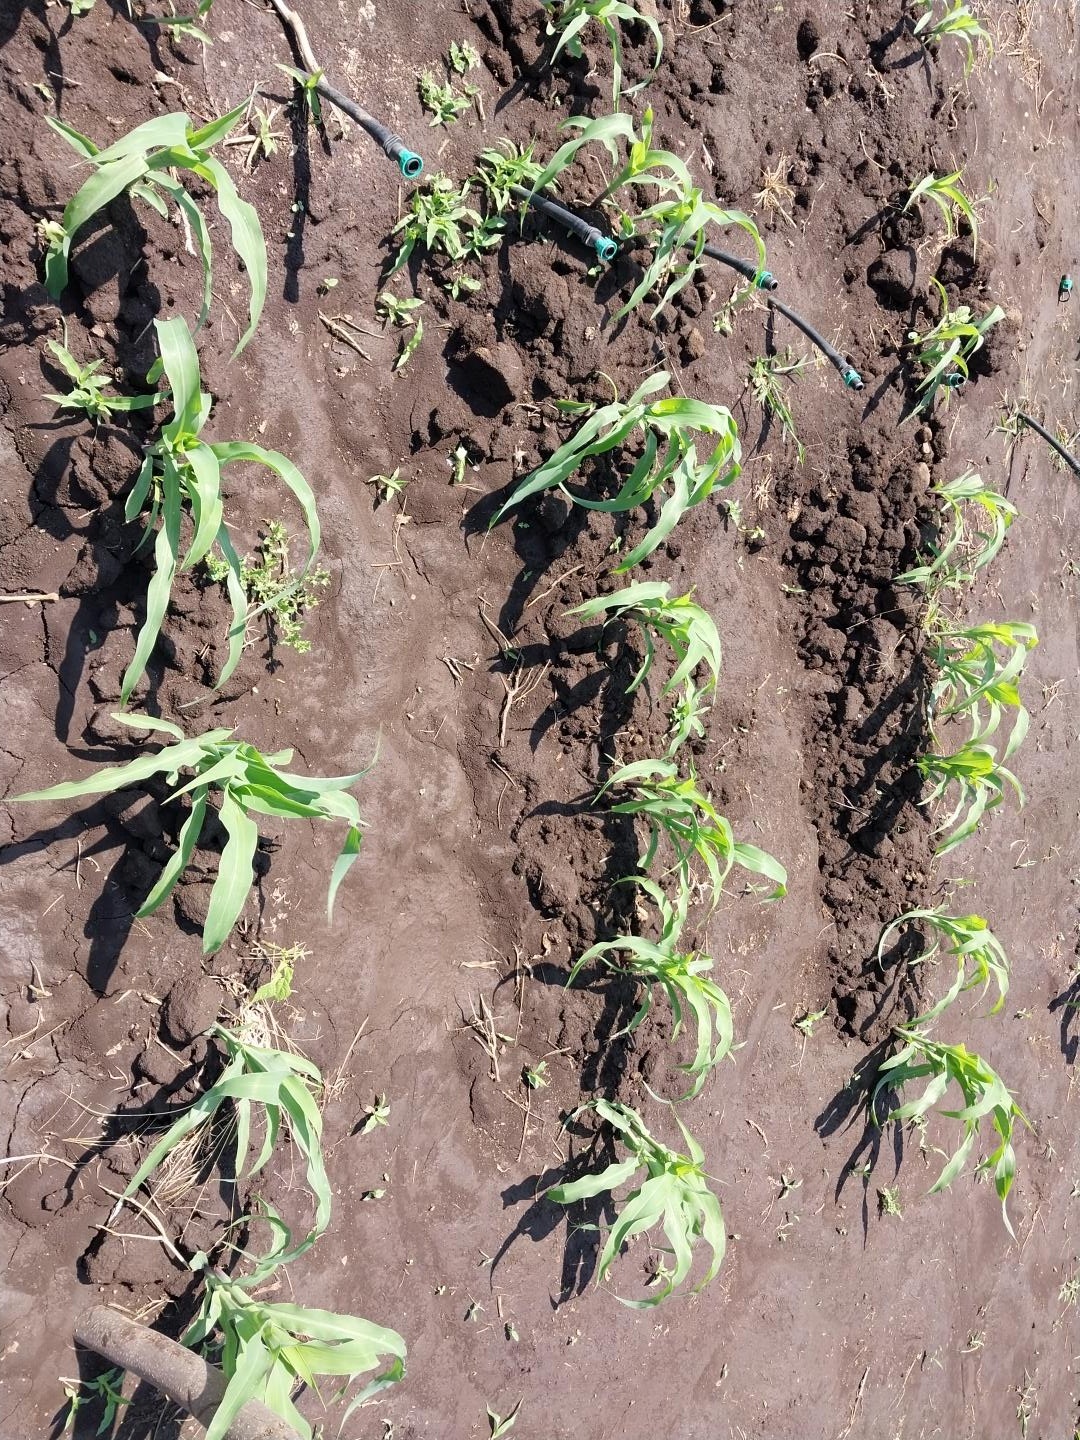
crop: maize
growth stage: emergence
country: Tanzania
